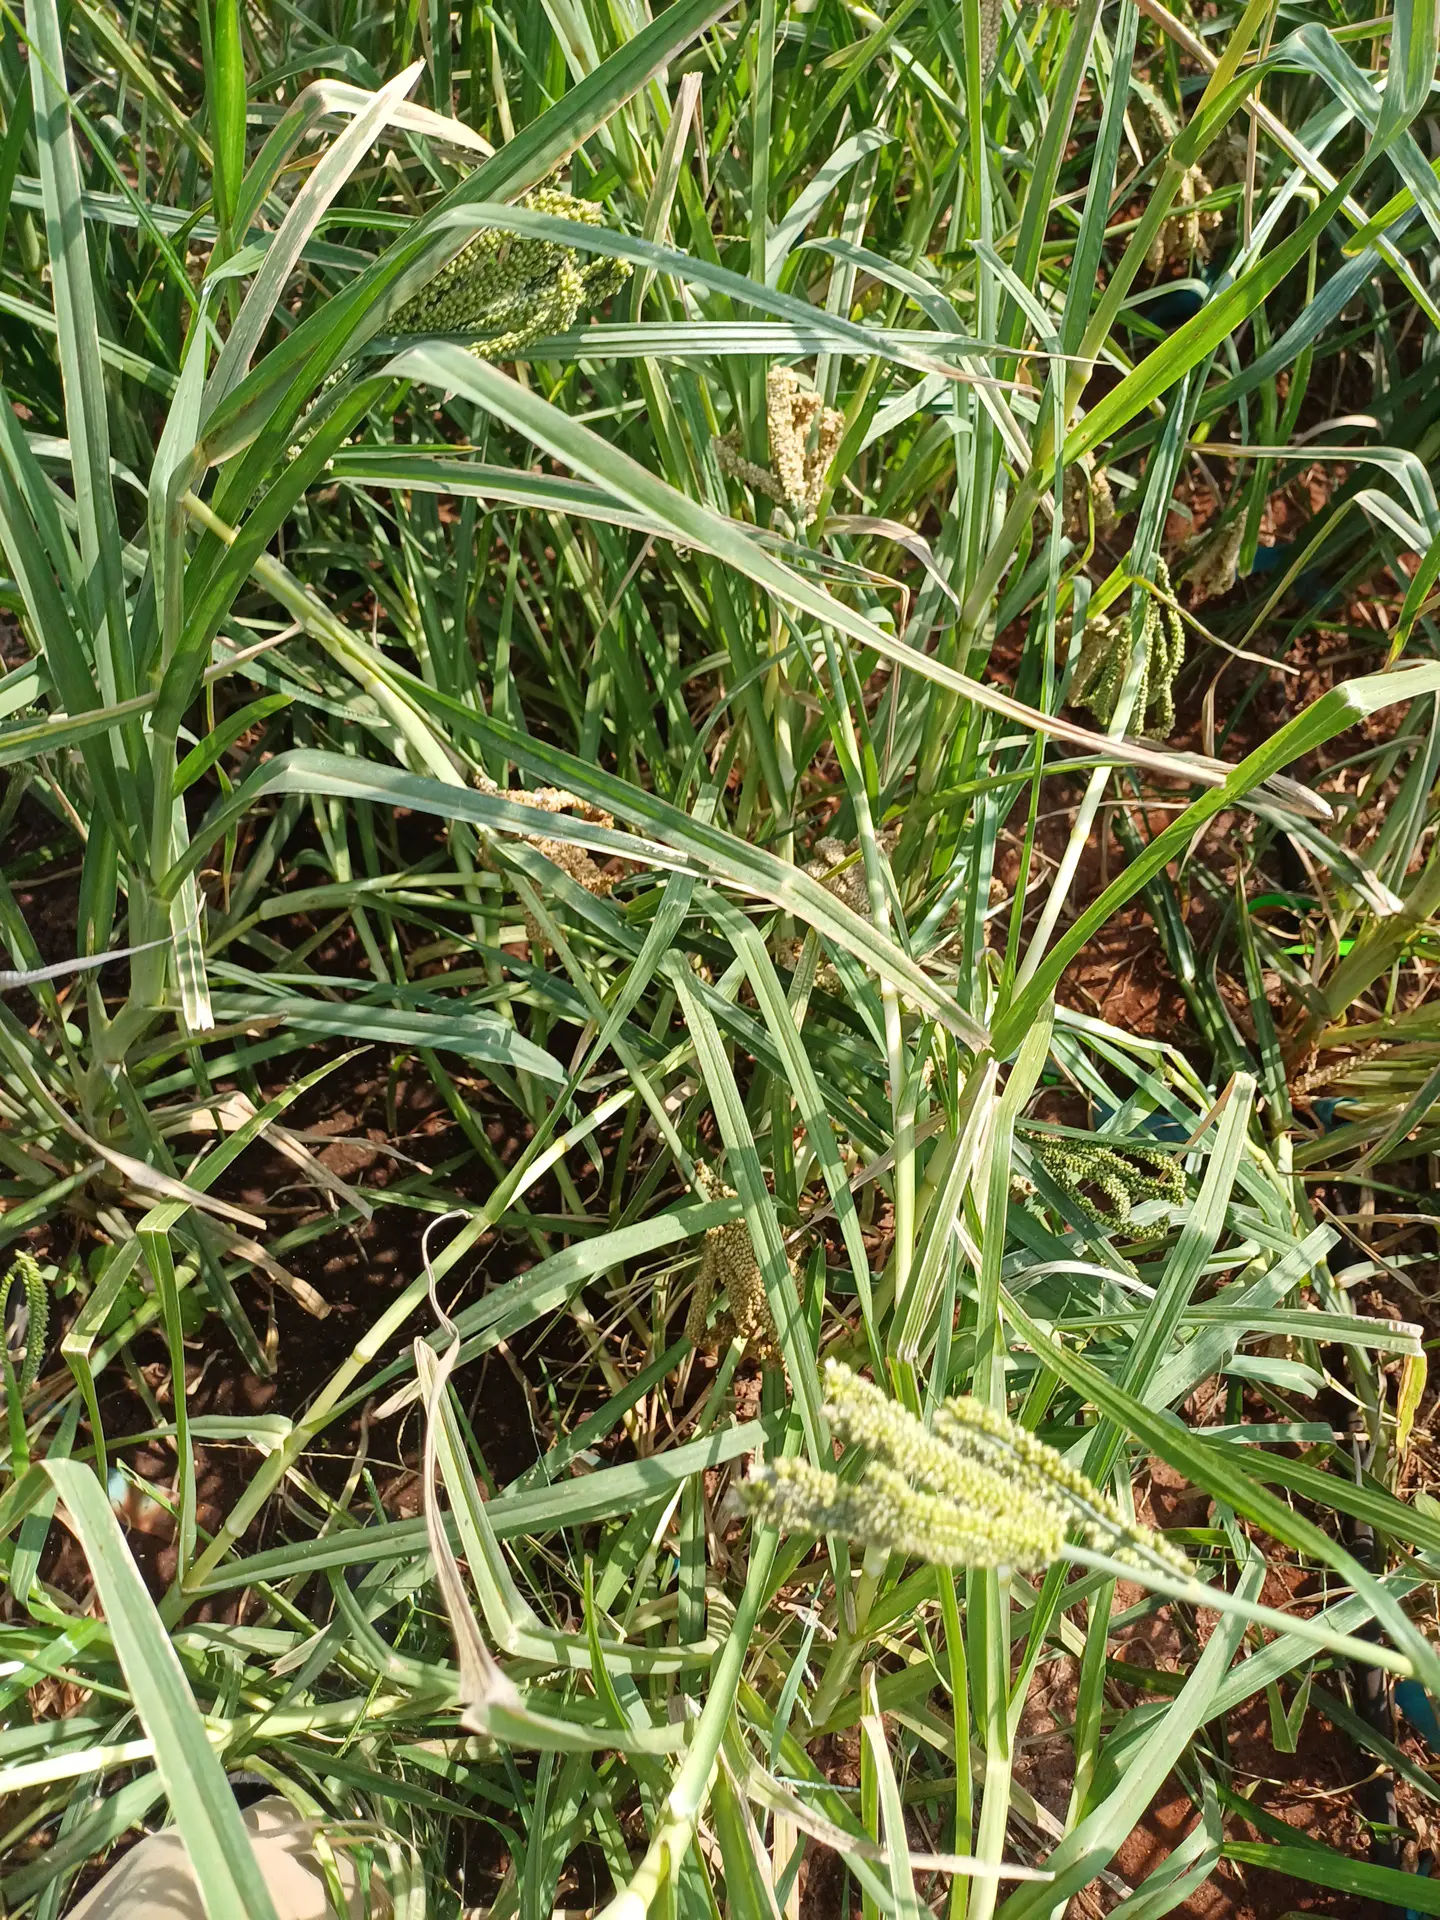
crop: finger millet
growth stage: filling grain
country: Kenya
